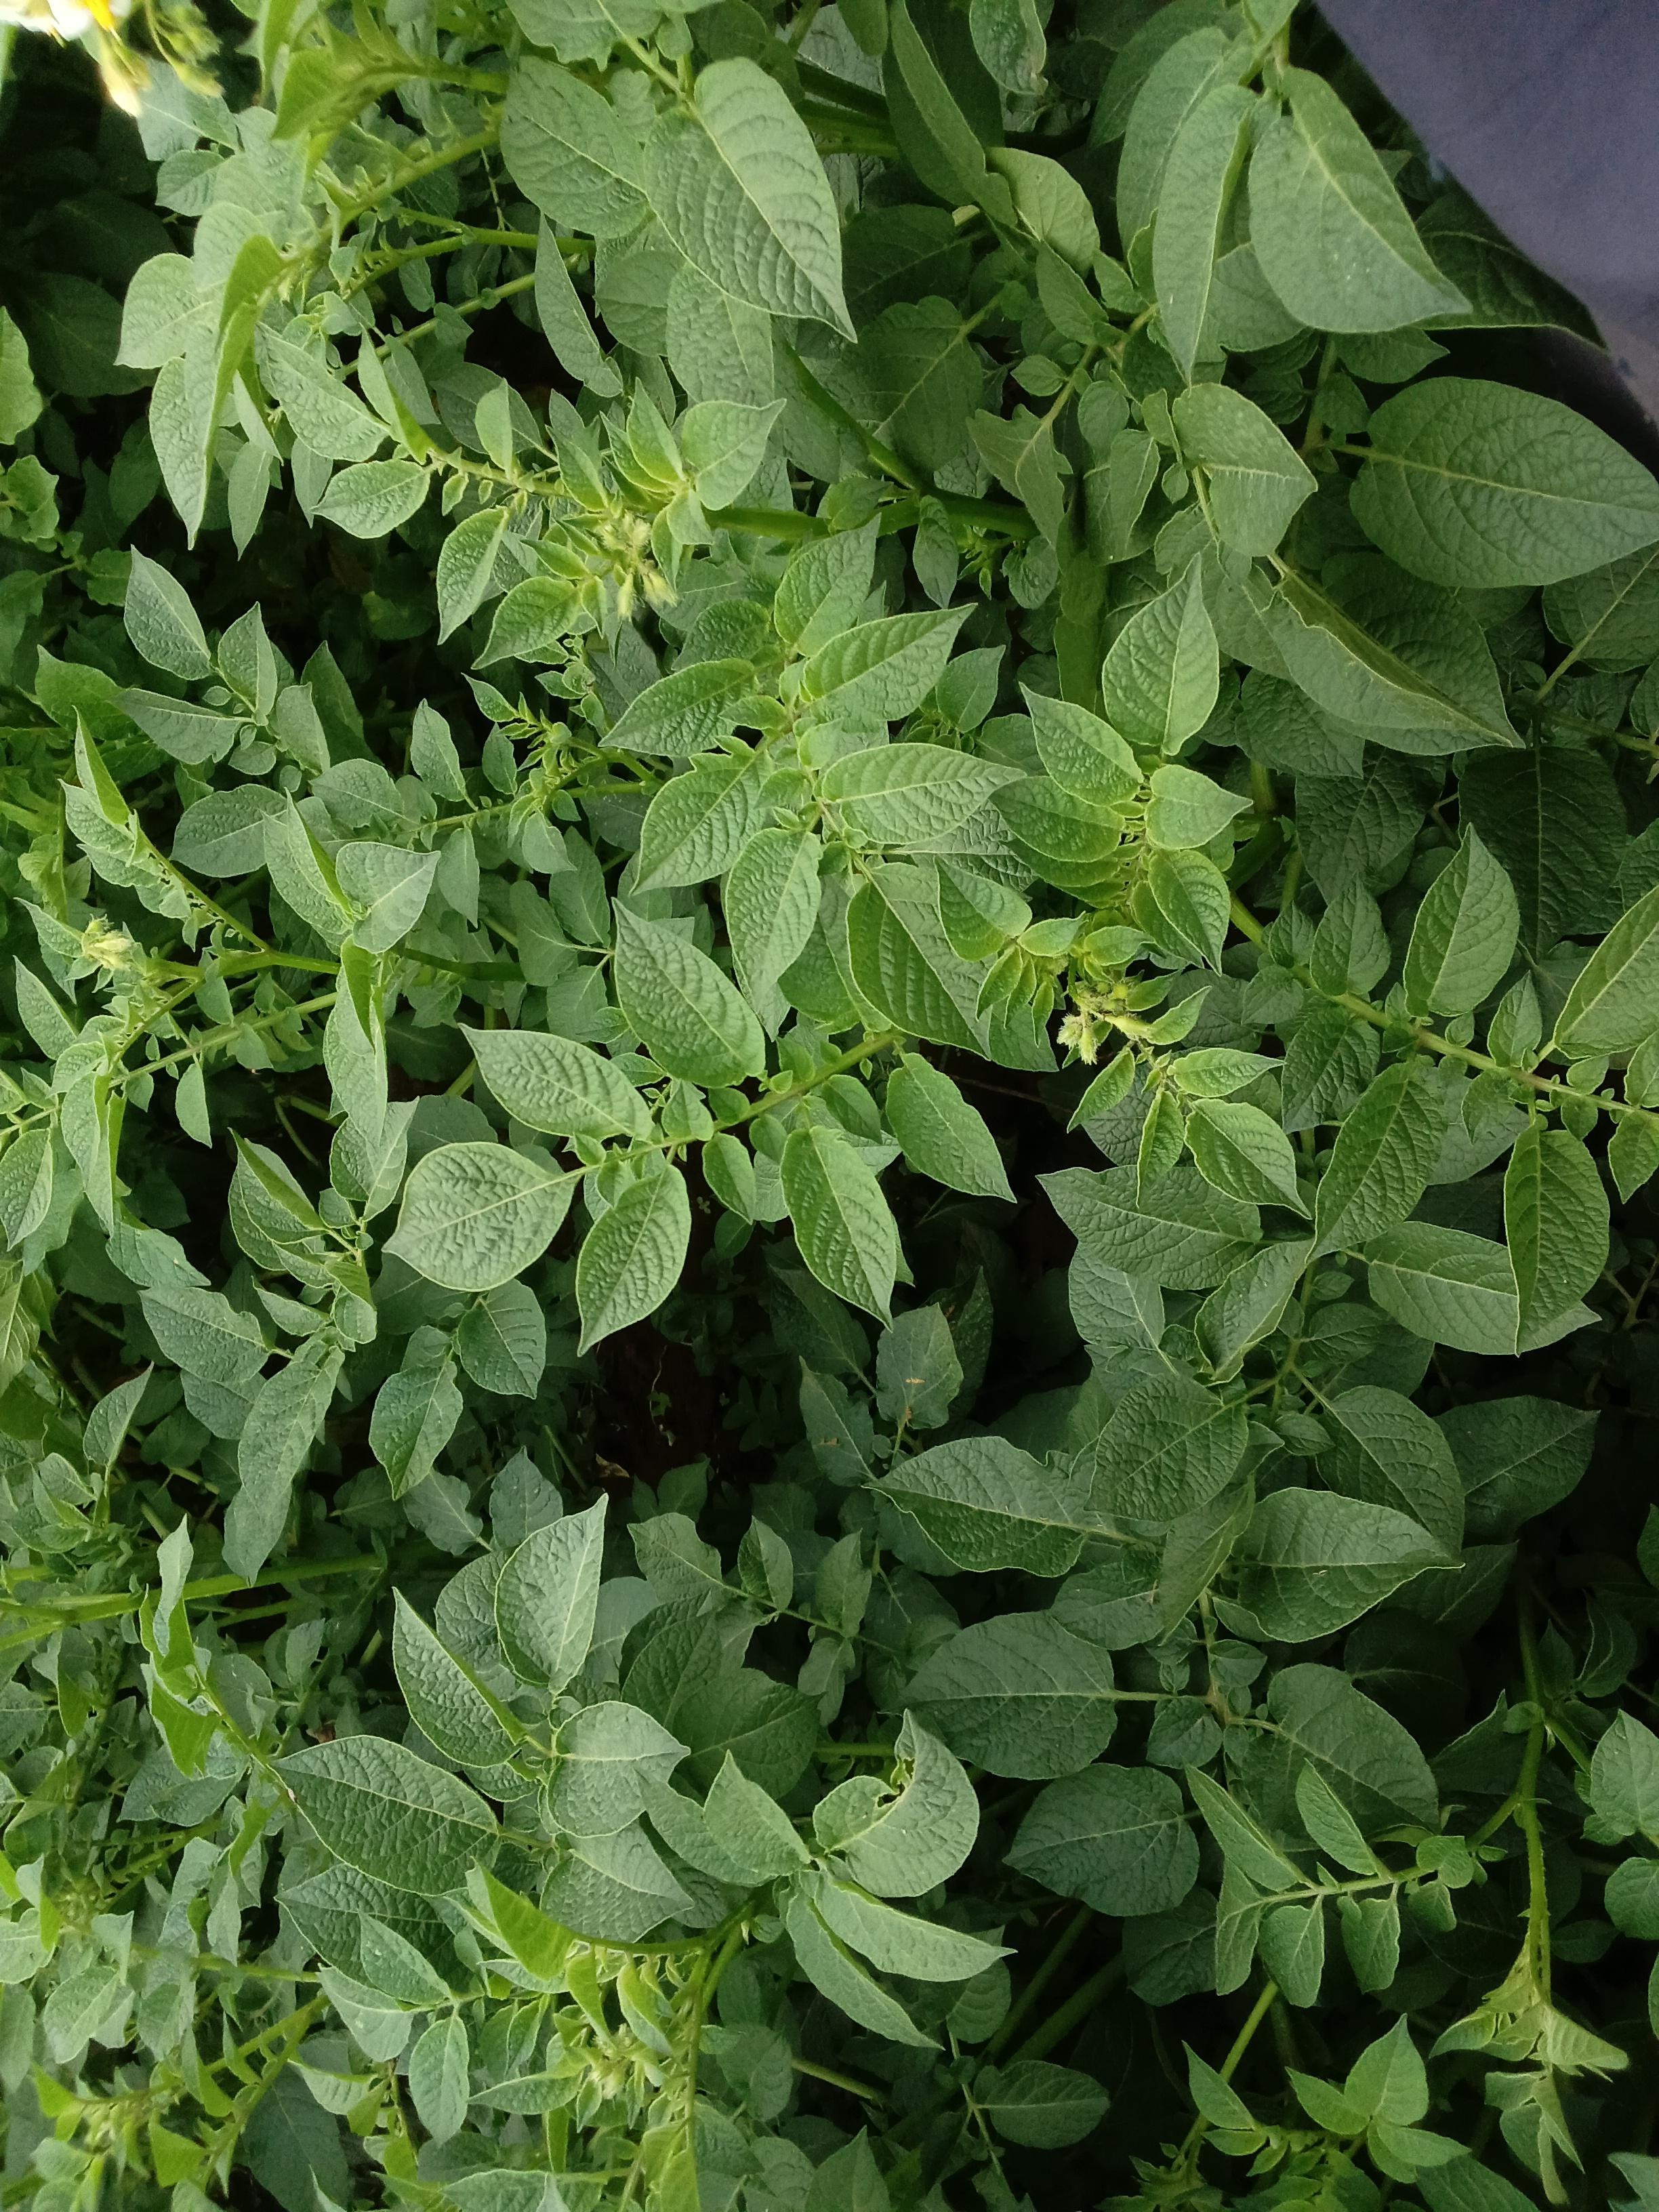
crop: potato
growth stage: flowering
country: Kenya
